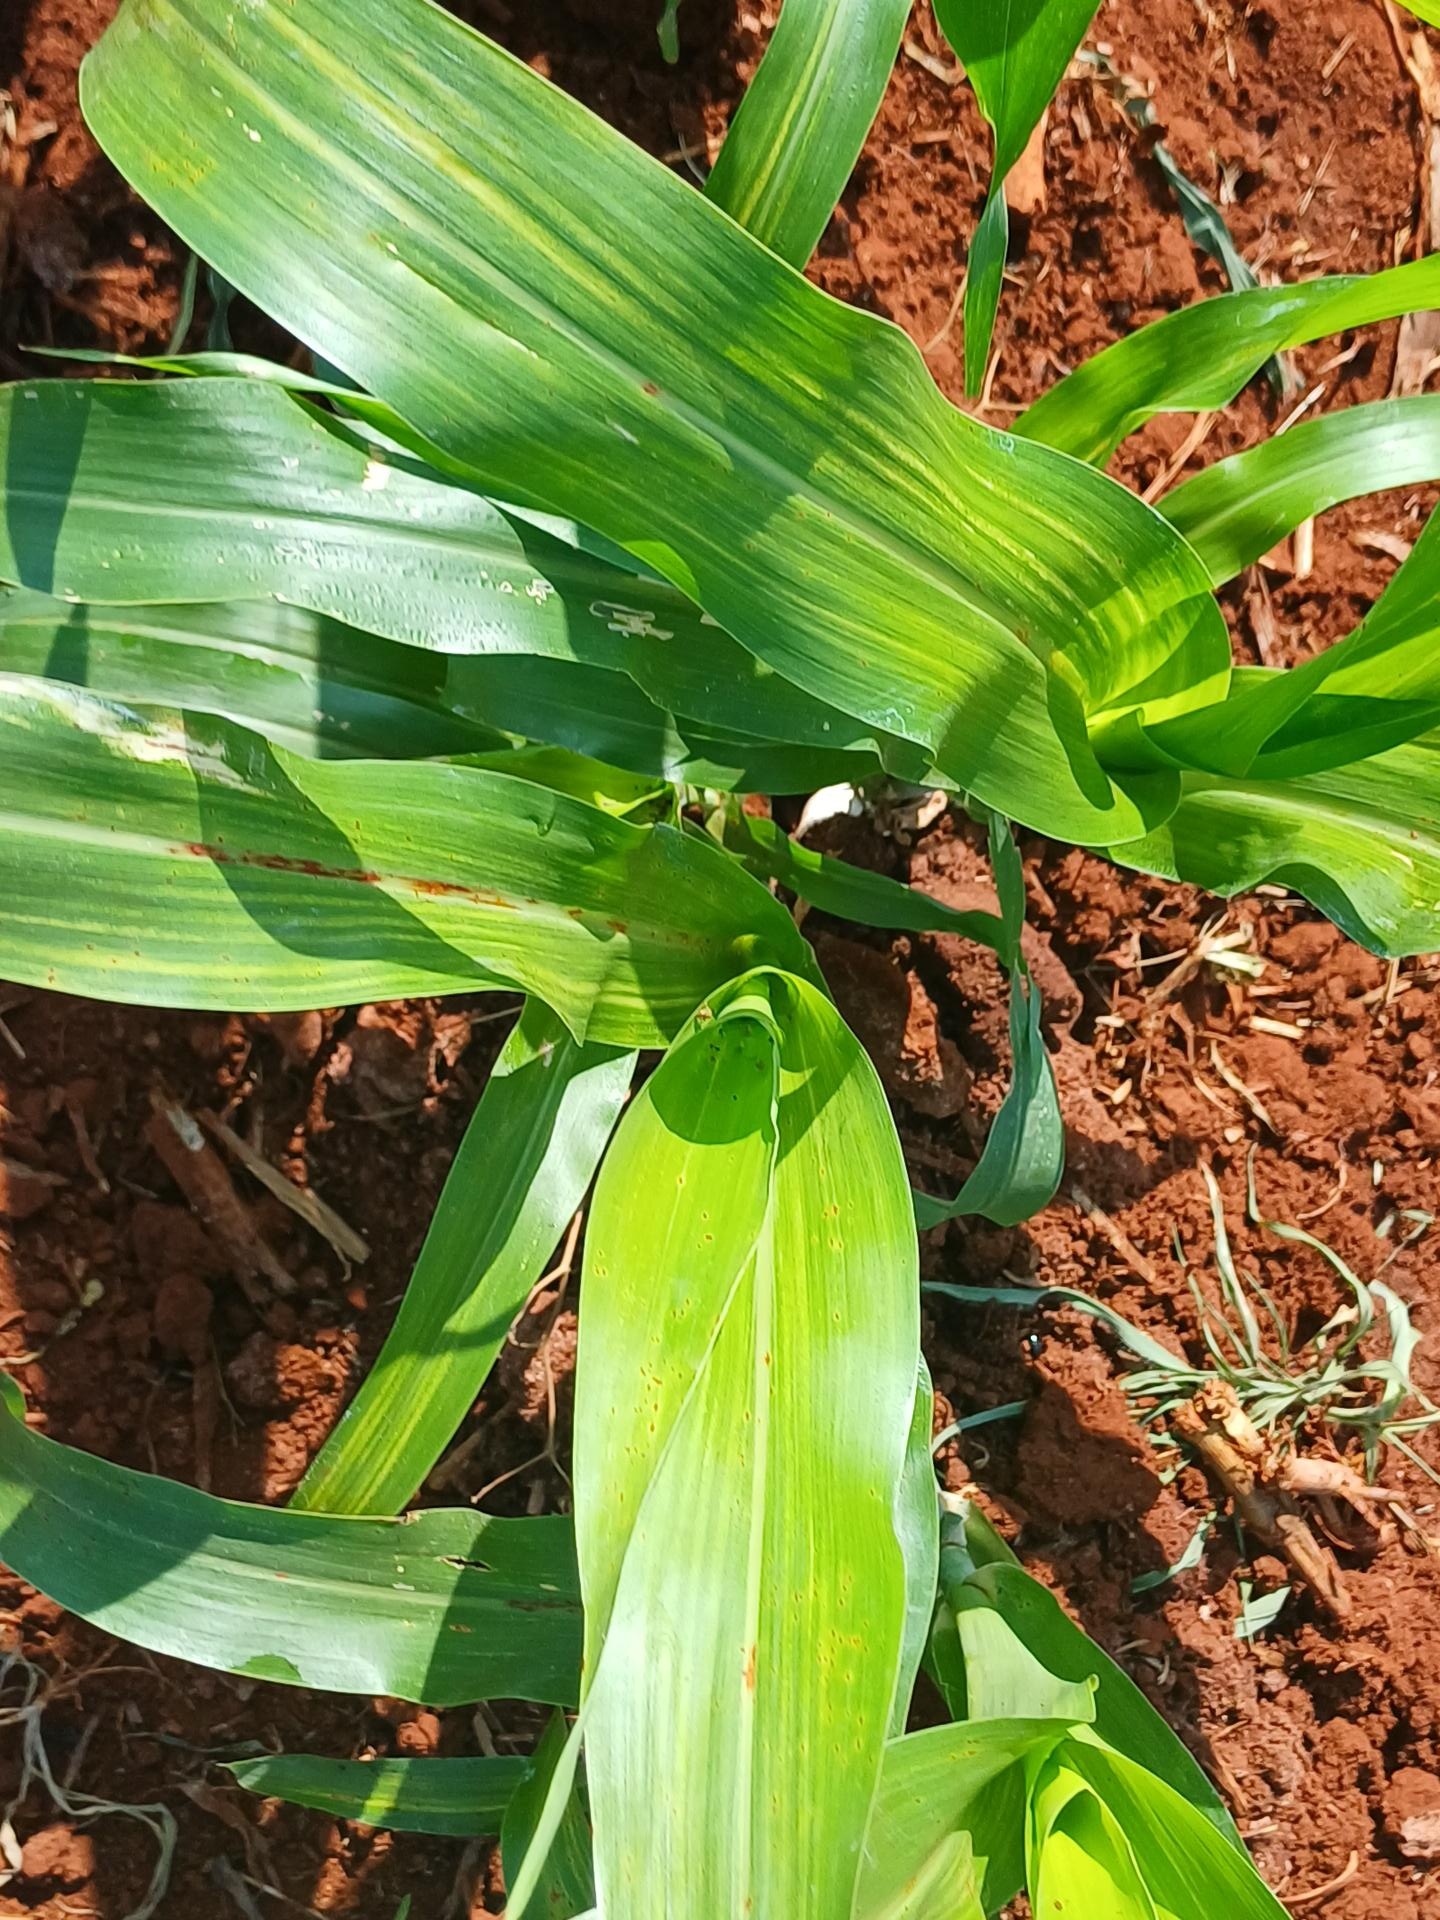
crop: sorghum
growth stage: vegetative
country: Kenya
